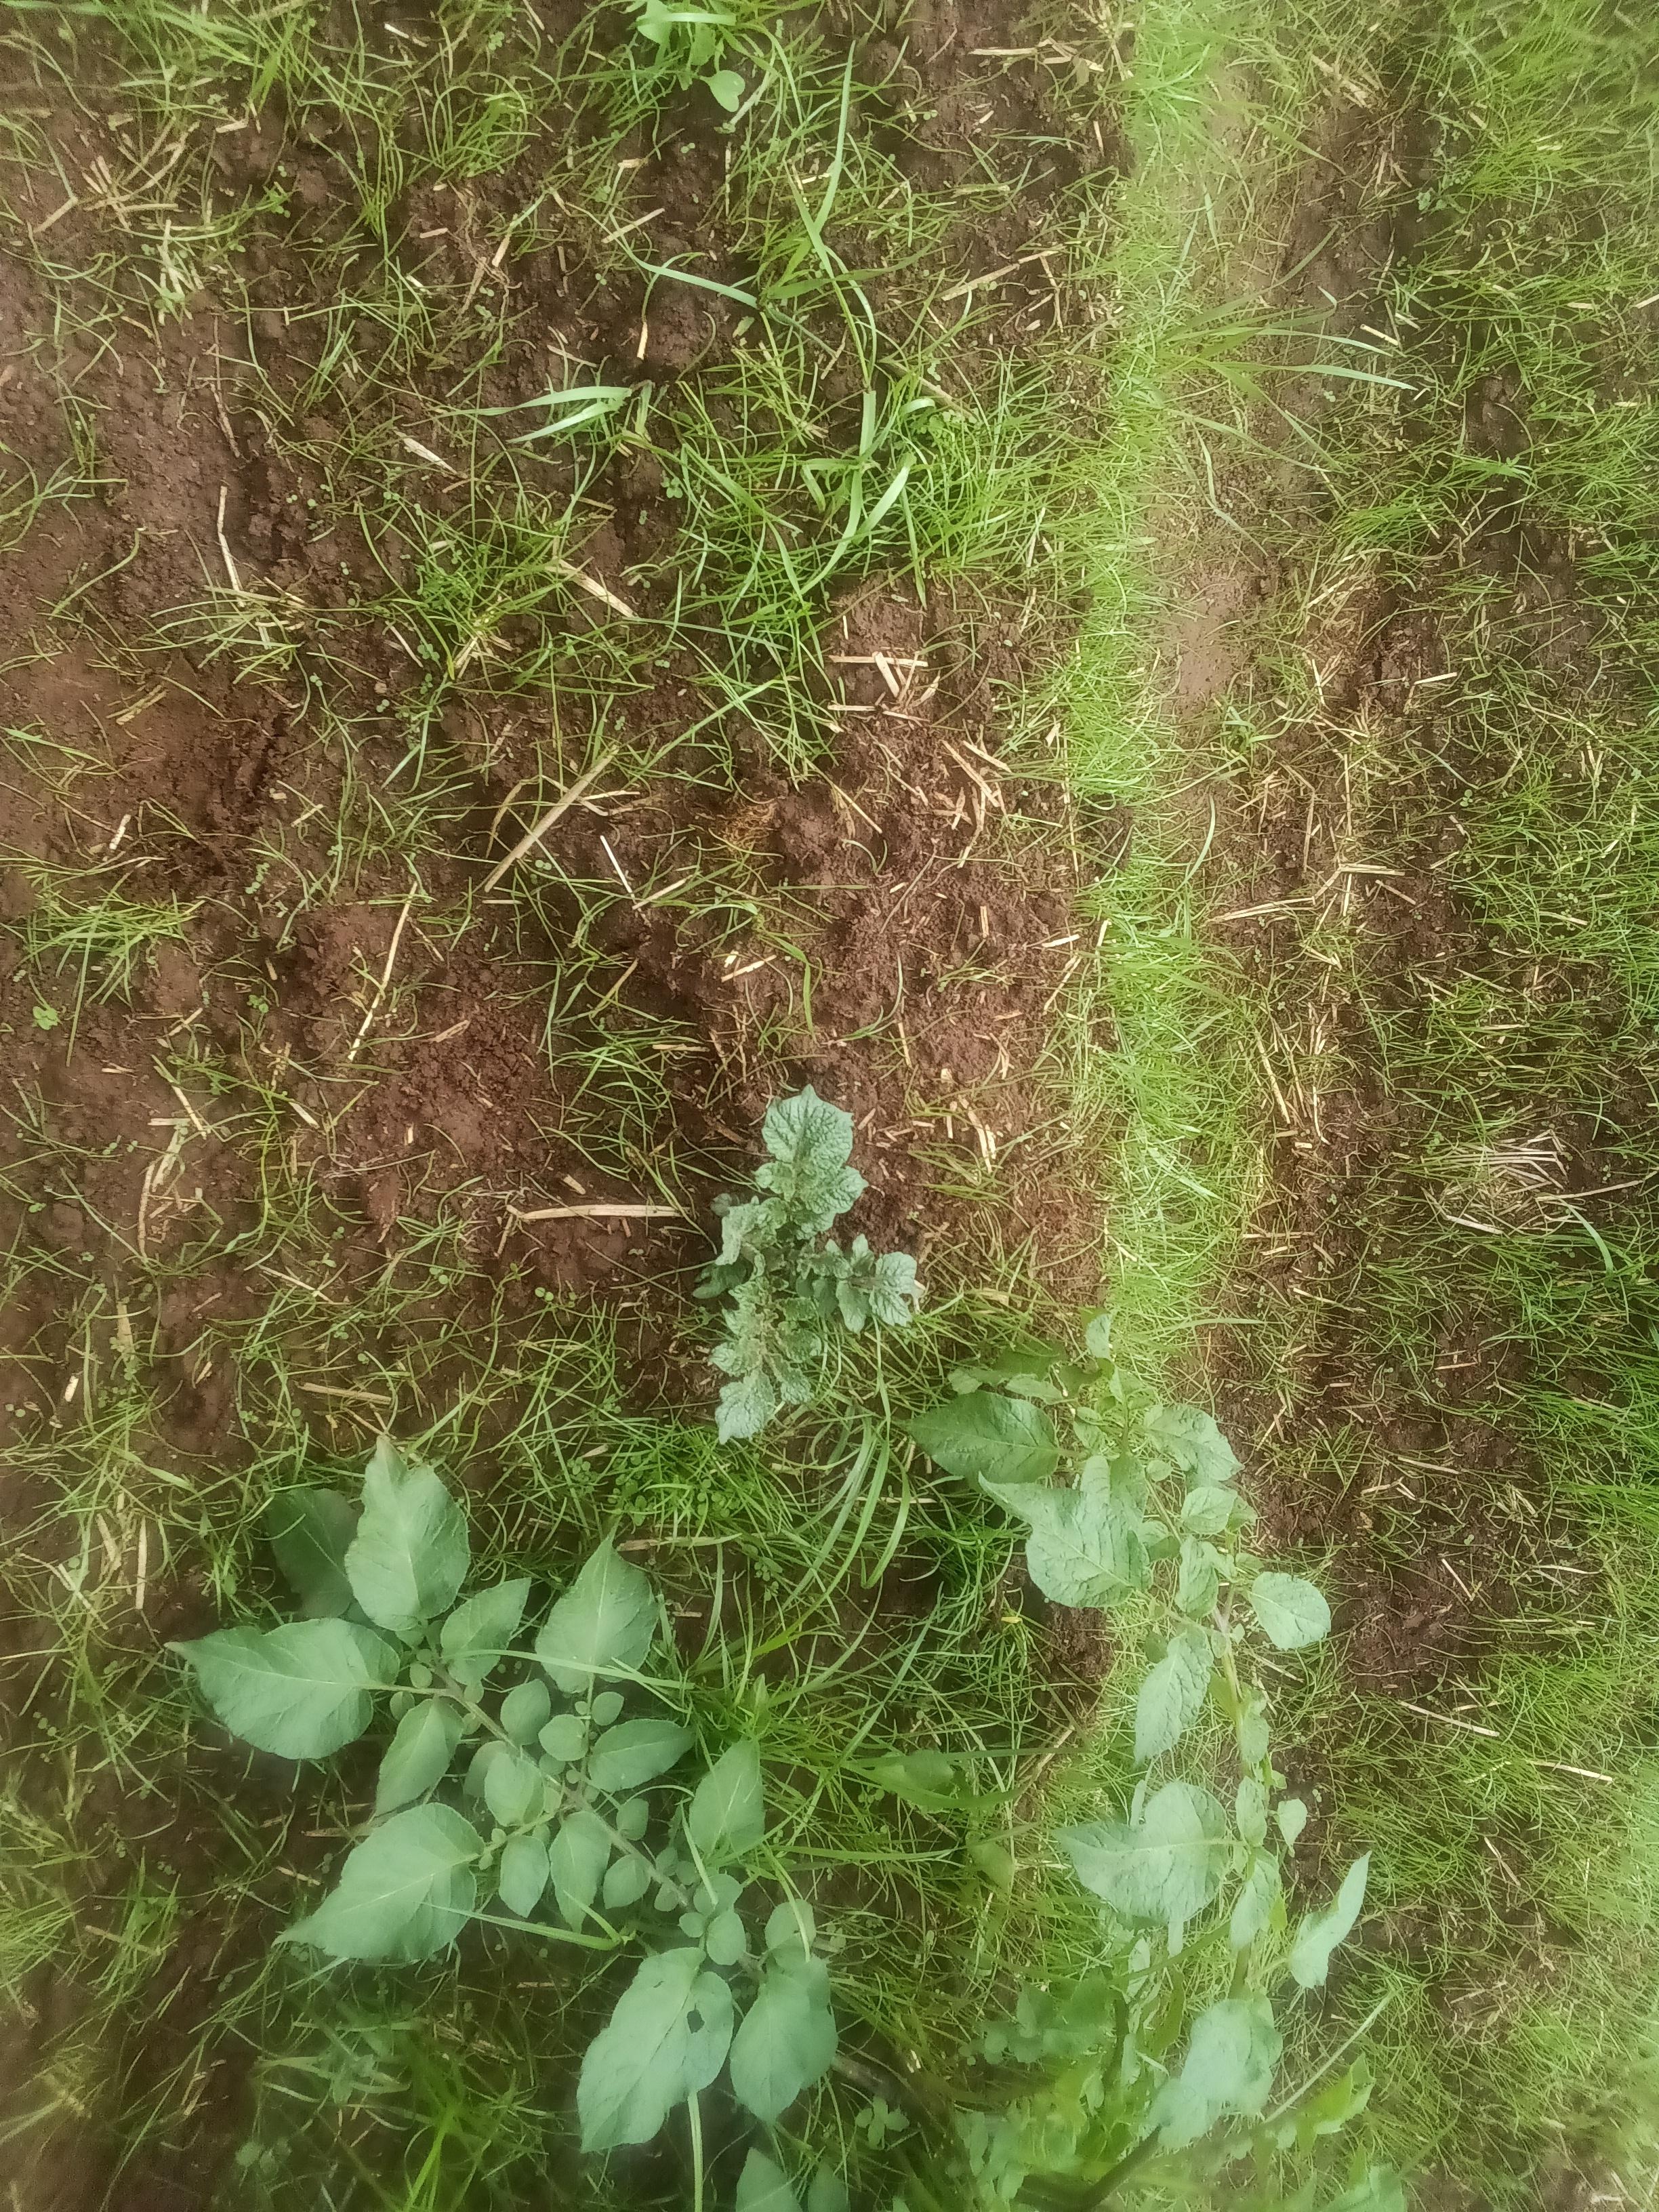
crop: potato
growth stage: emergence
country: Kenya
